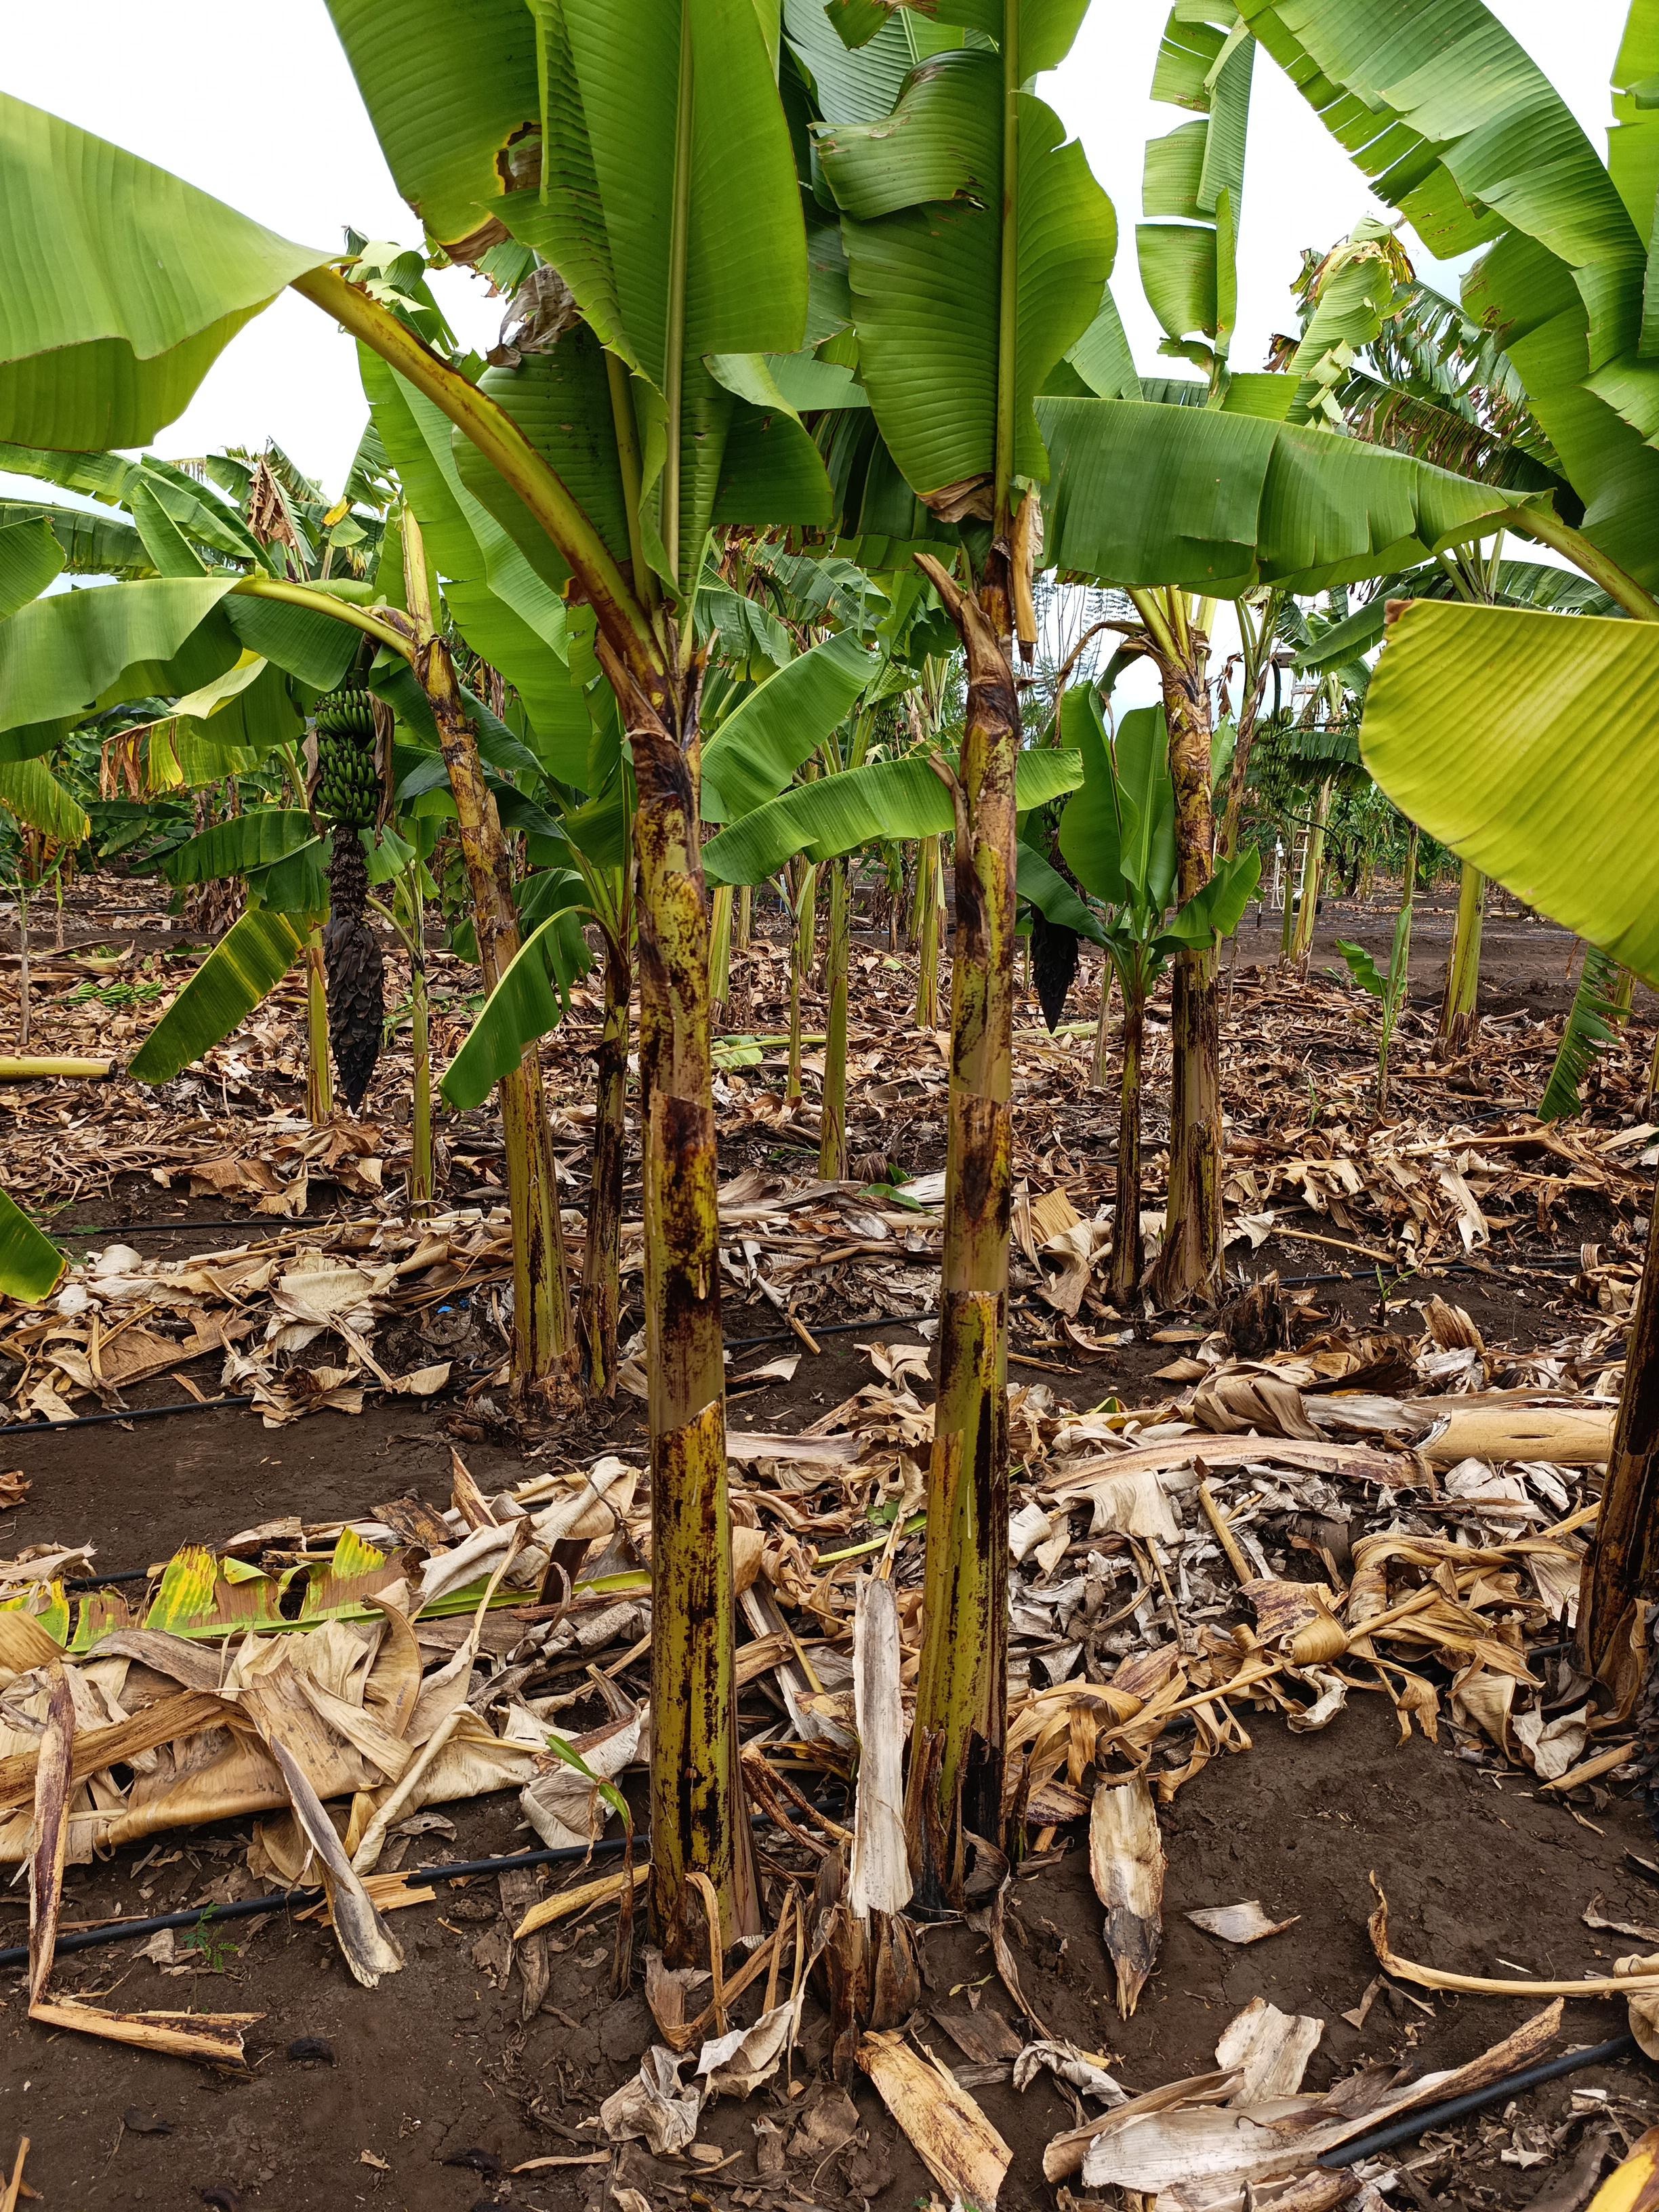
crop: banana
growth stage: vegetative
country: Tanzania
